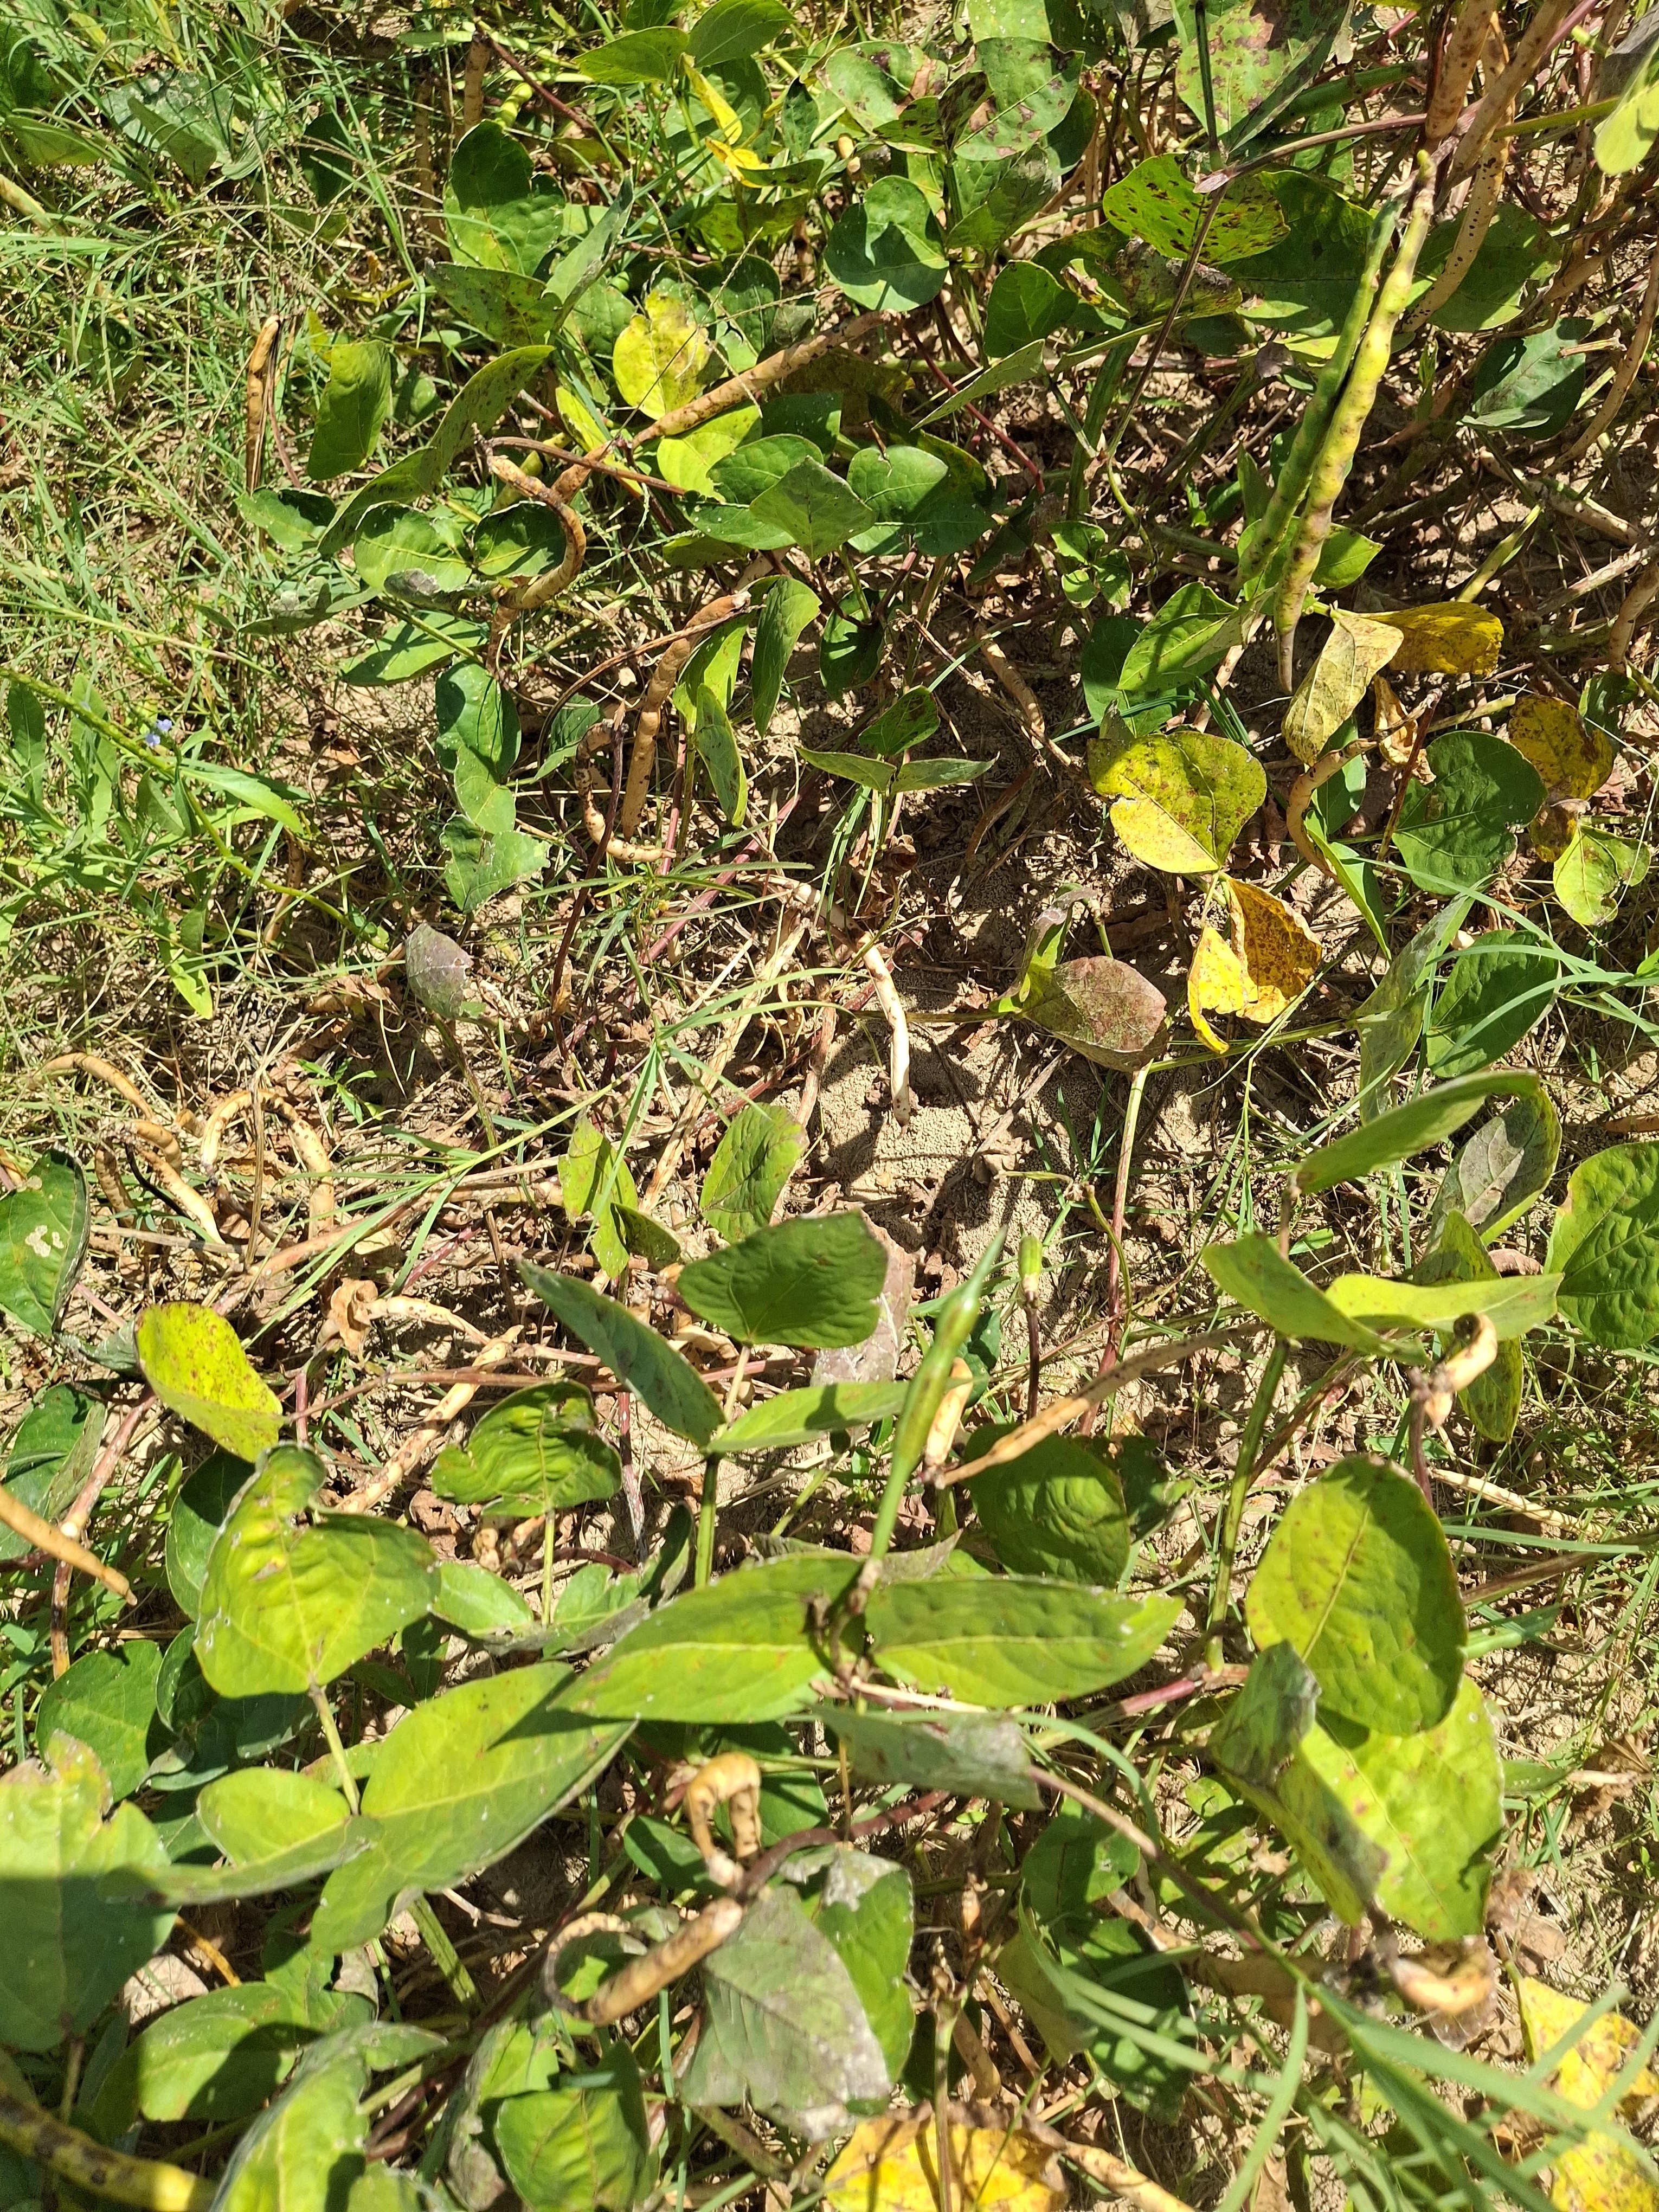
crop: cowpea
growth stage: maturity
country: Nigeria
